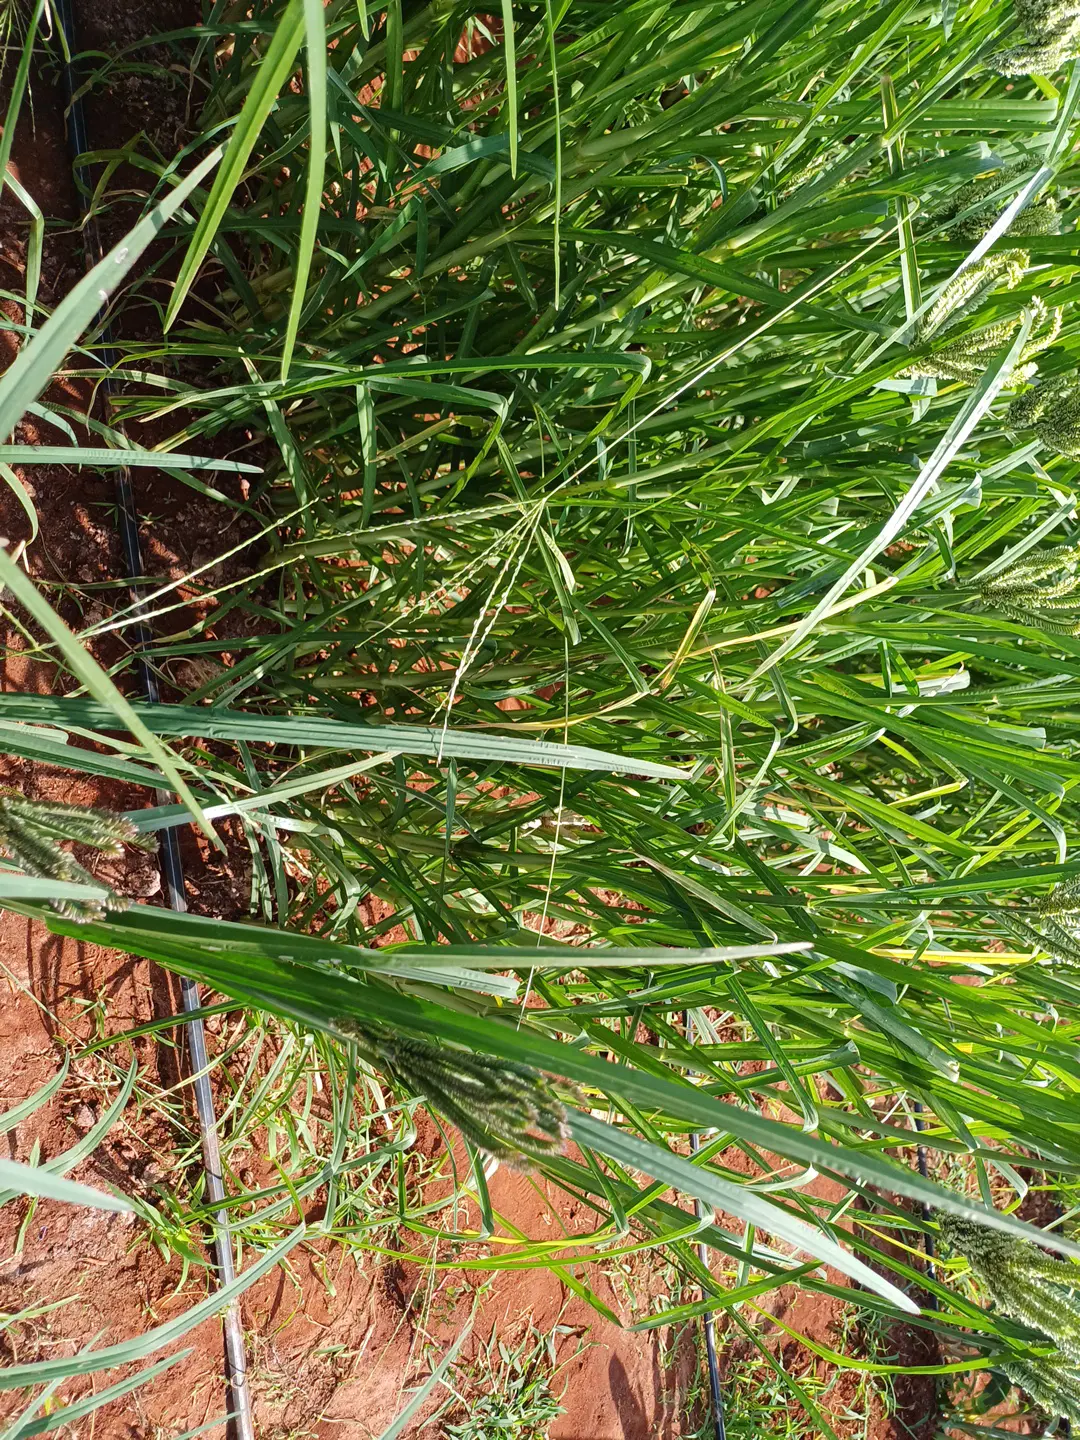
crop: finger millet
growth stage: flowering
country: Kenya
